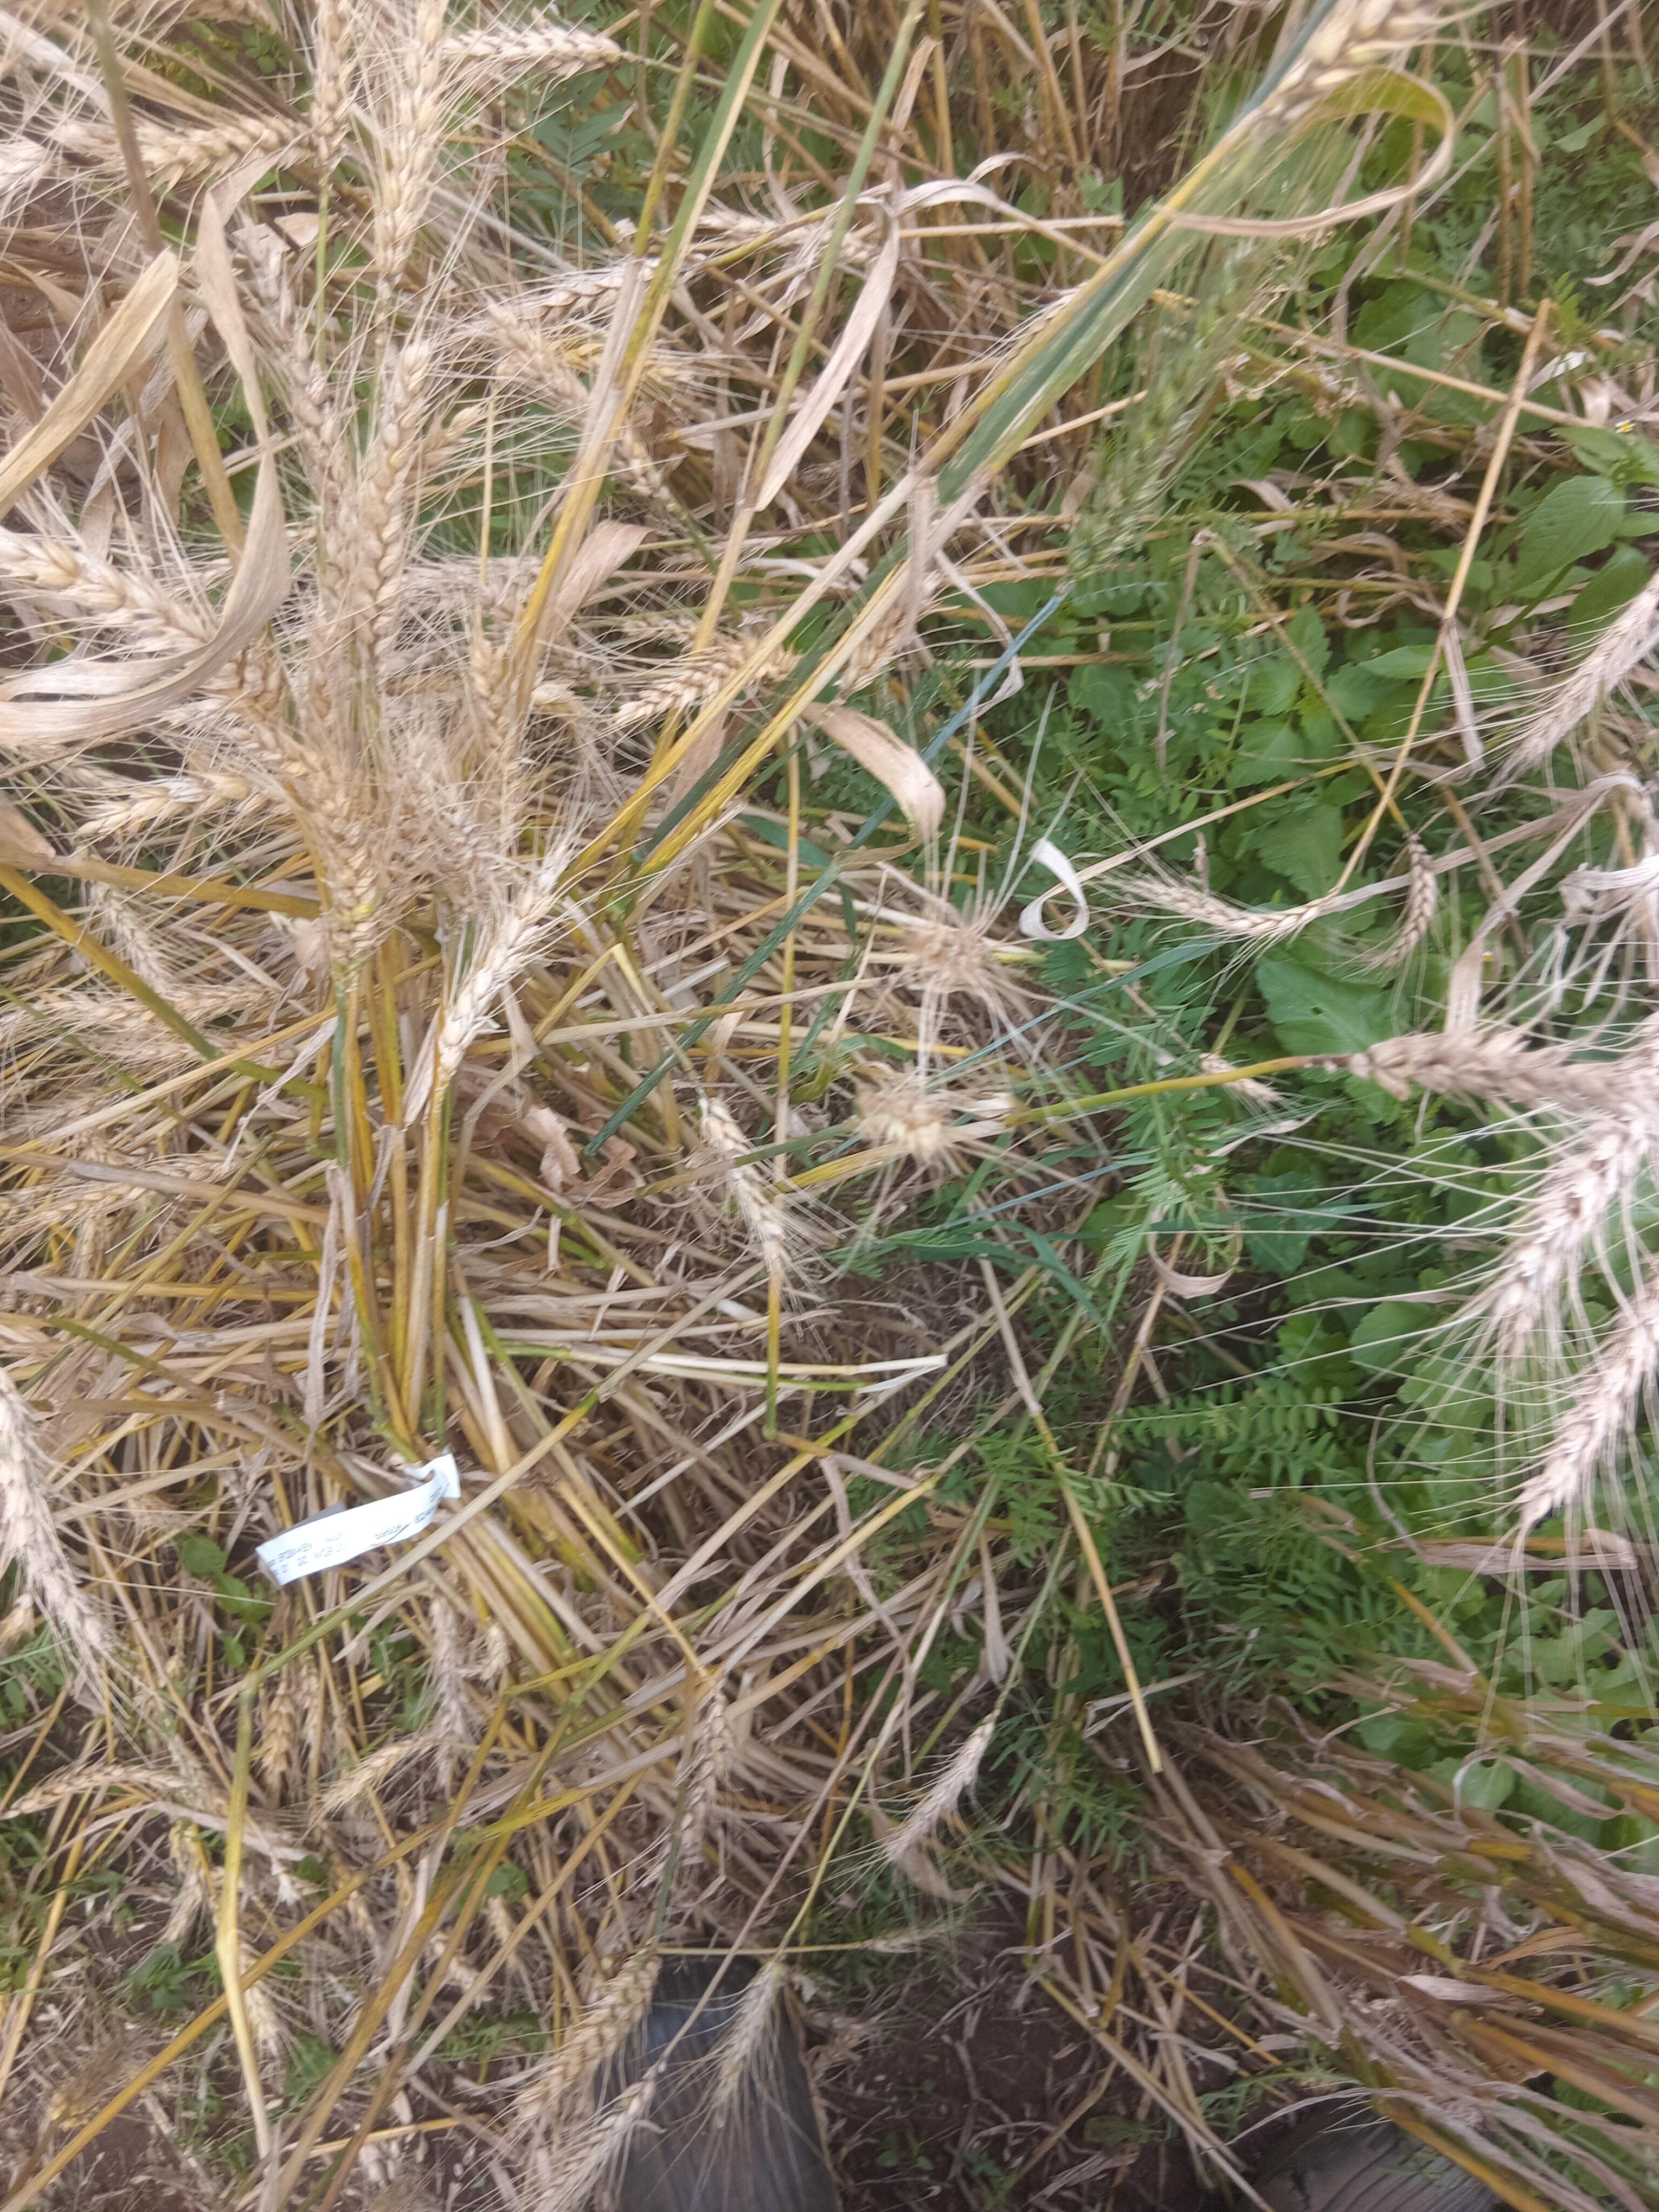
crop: wheat
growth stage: maturity
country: Kenya
